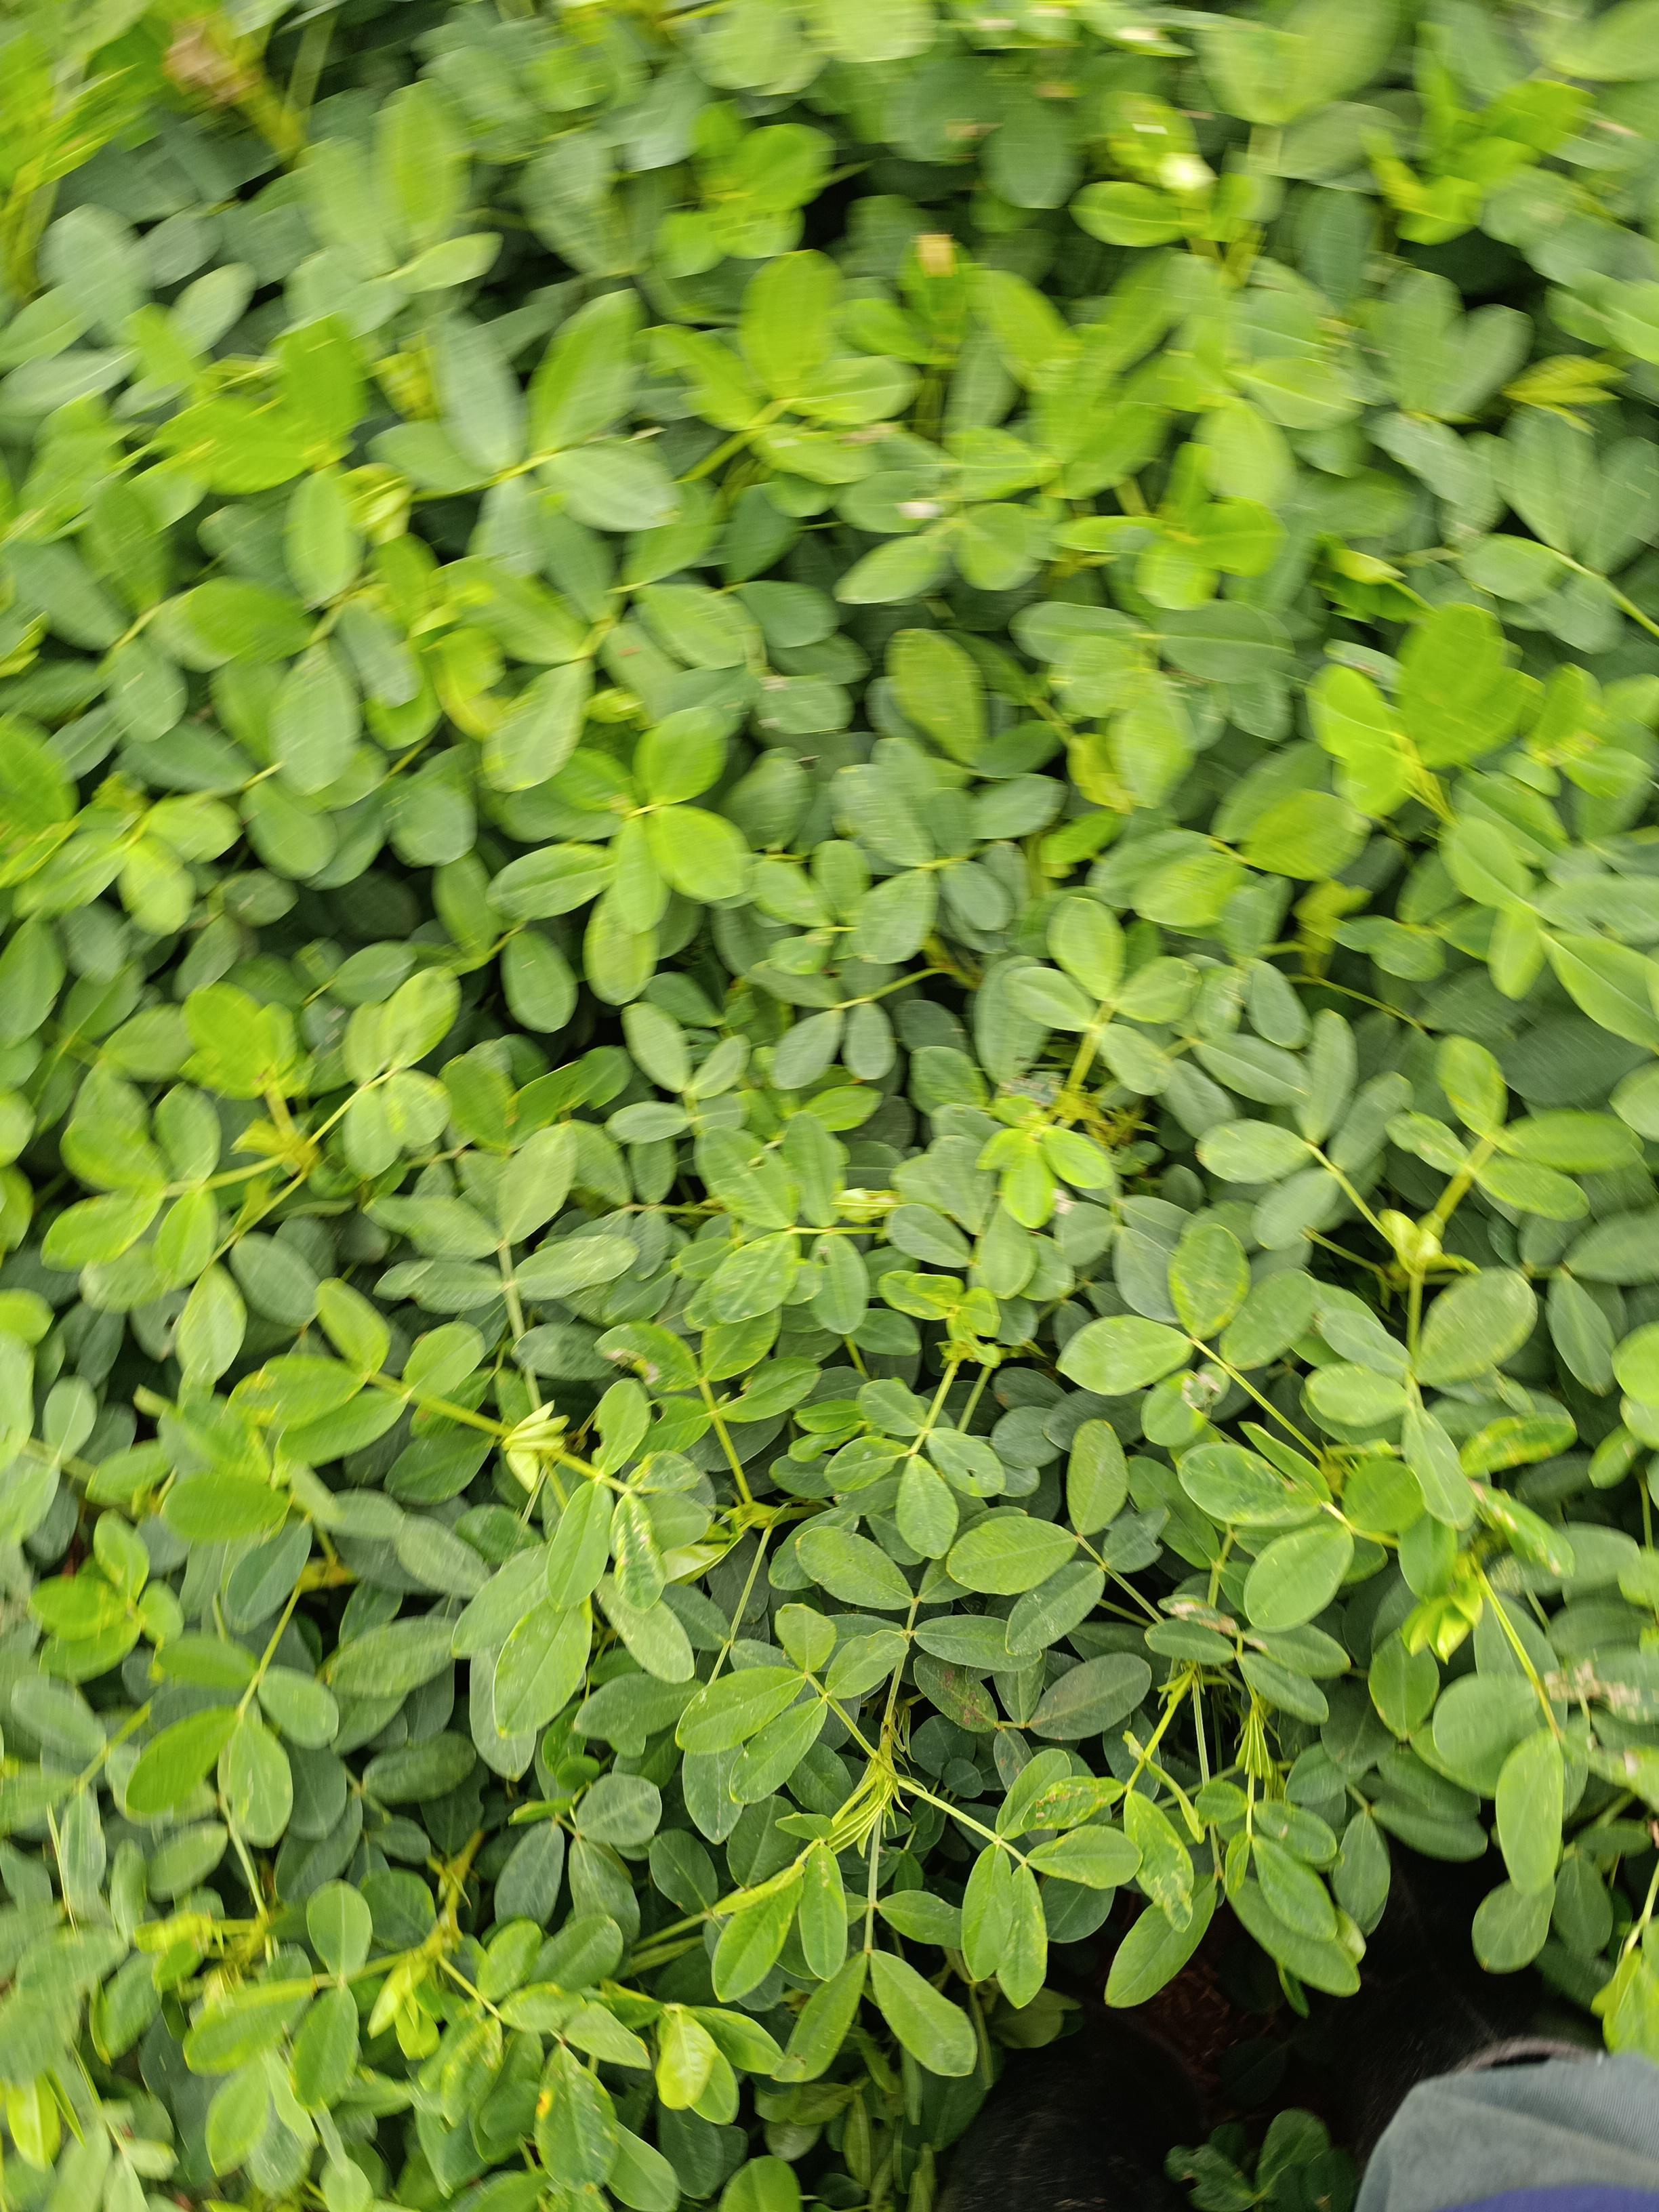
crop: groundnut
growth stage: pegging
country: Kenya
